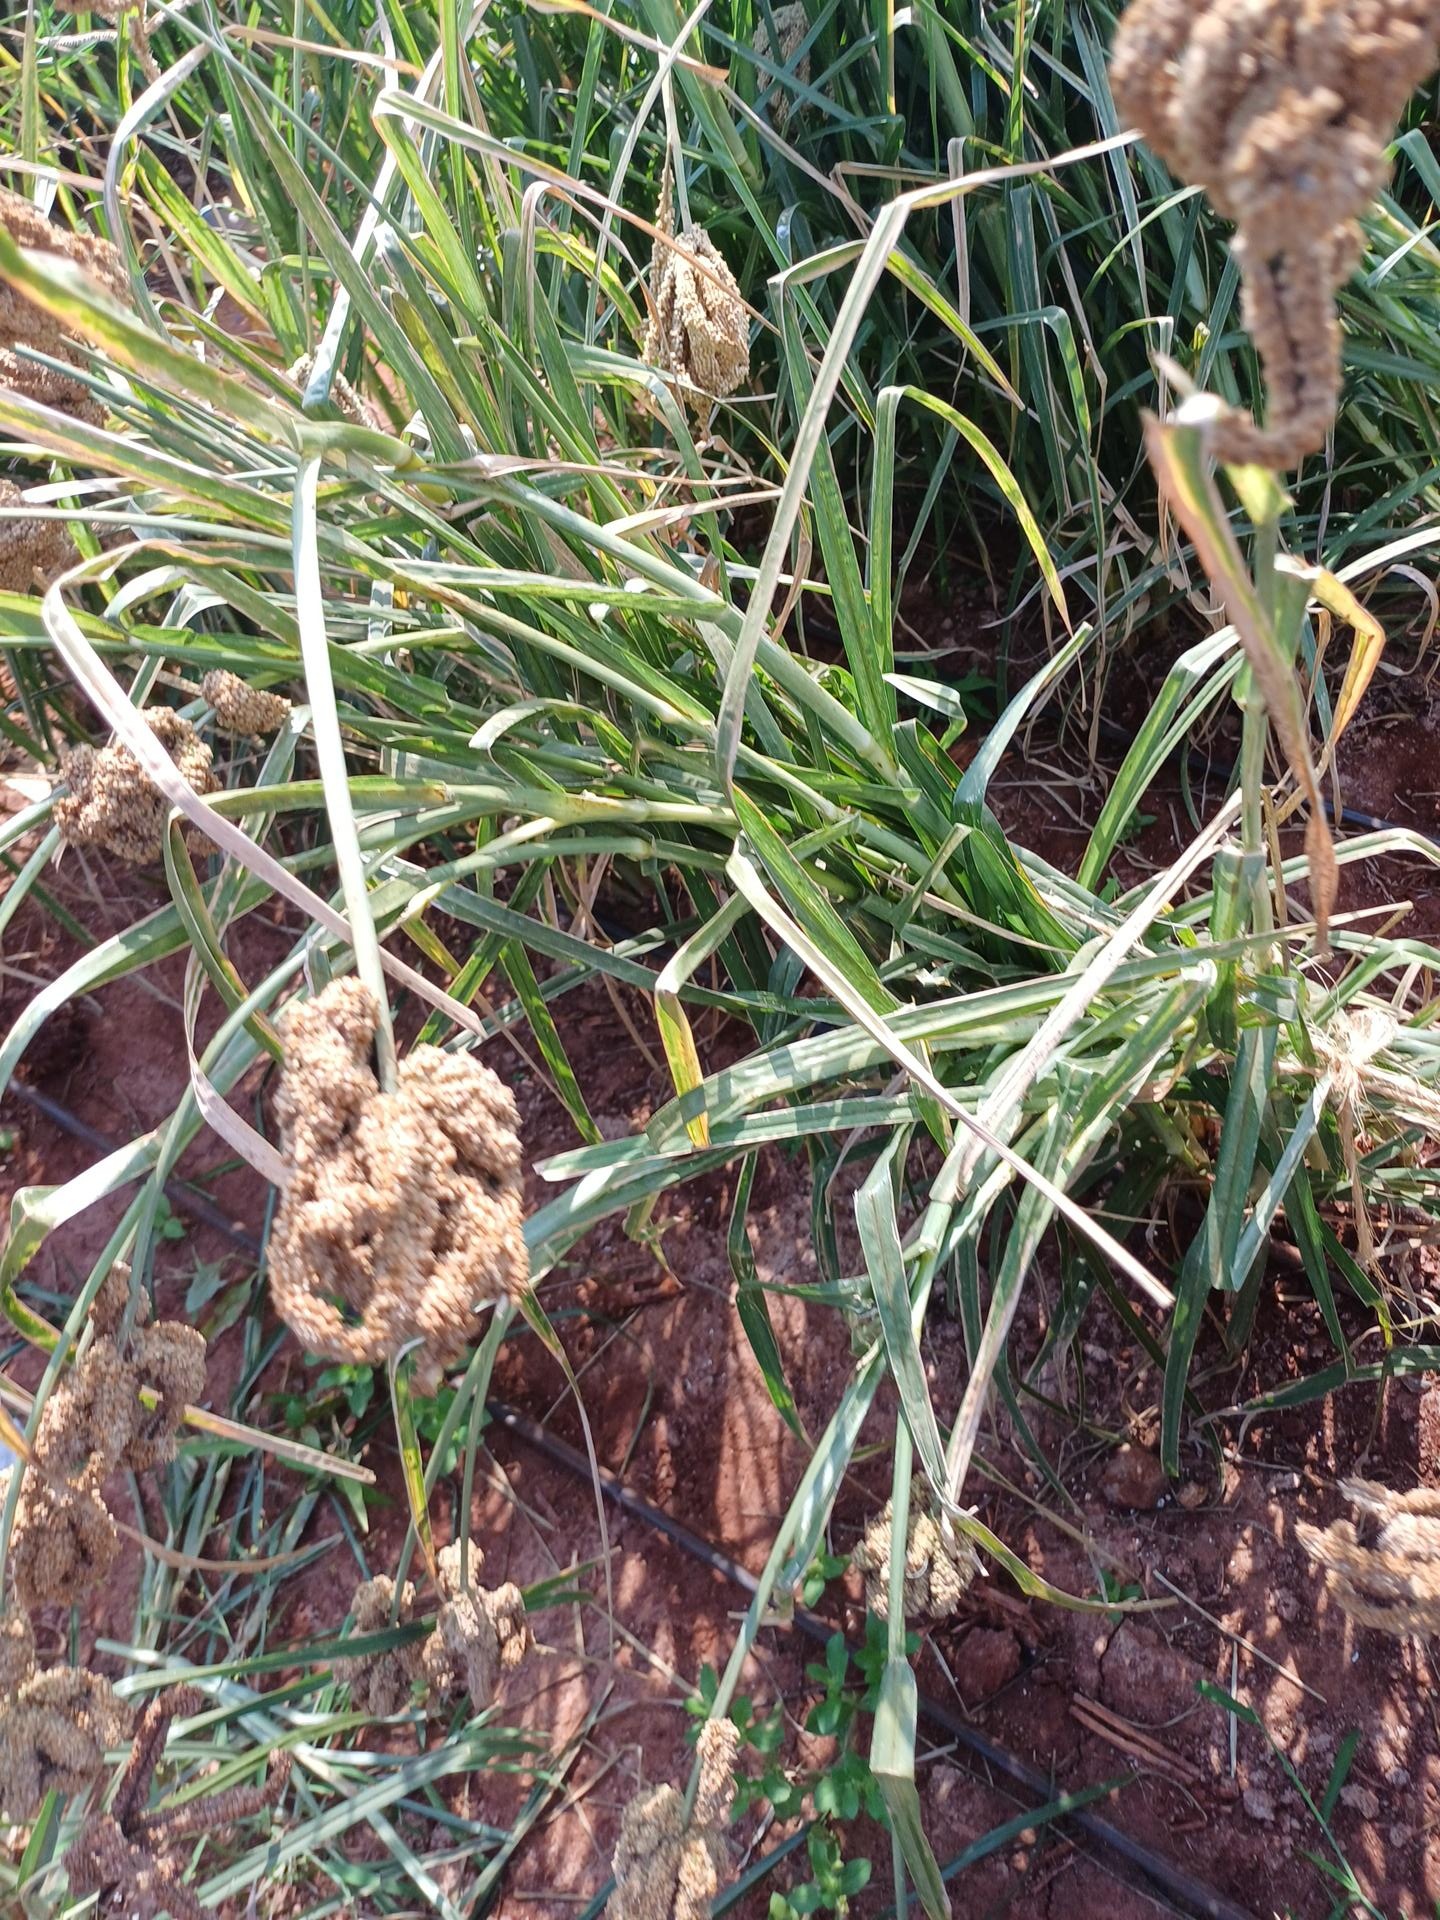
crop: finger millet
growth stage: filling grain
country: Kenya
